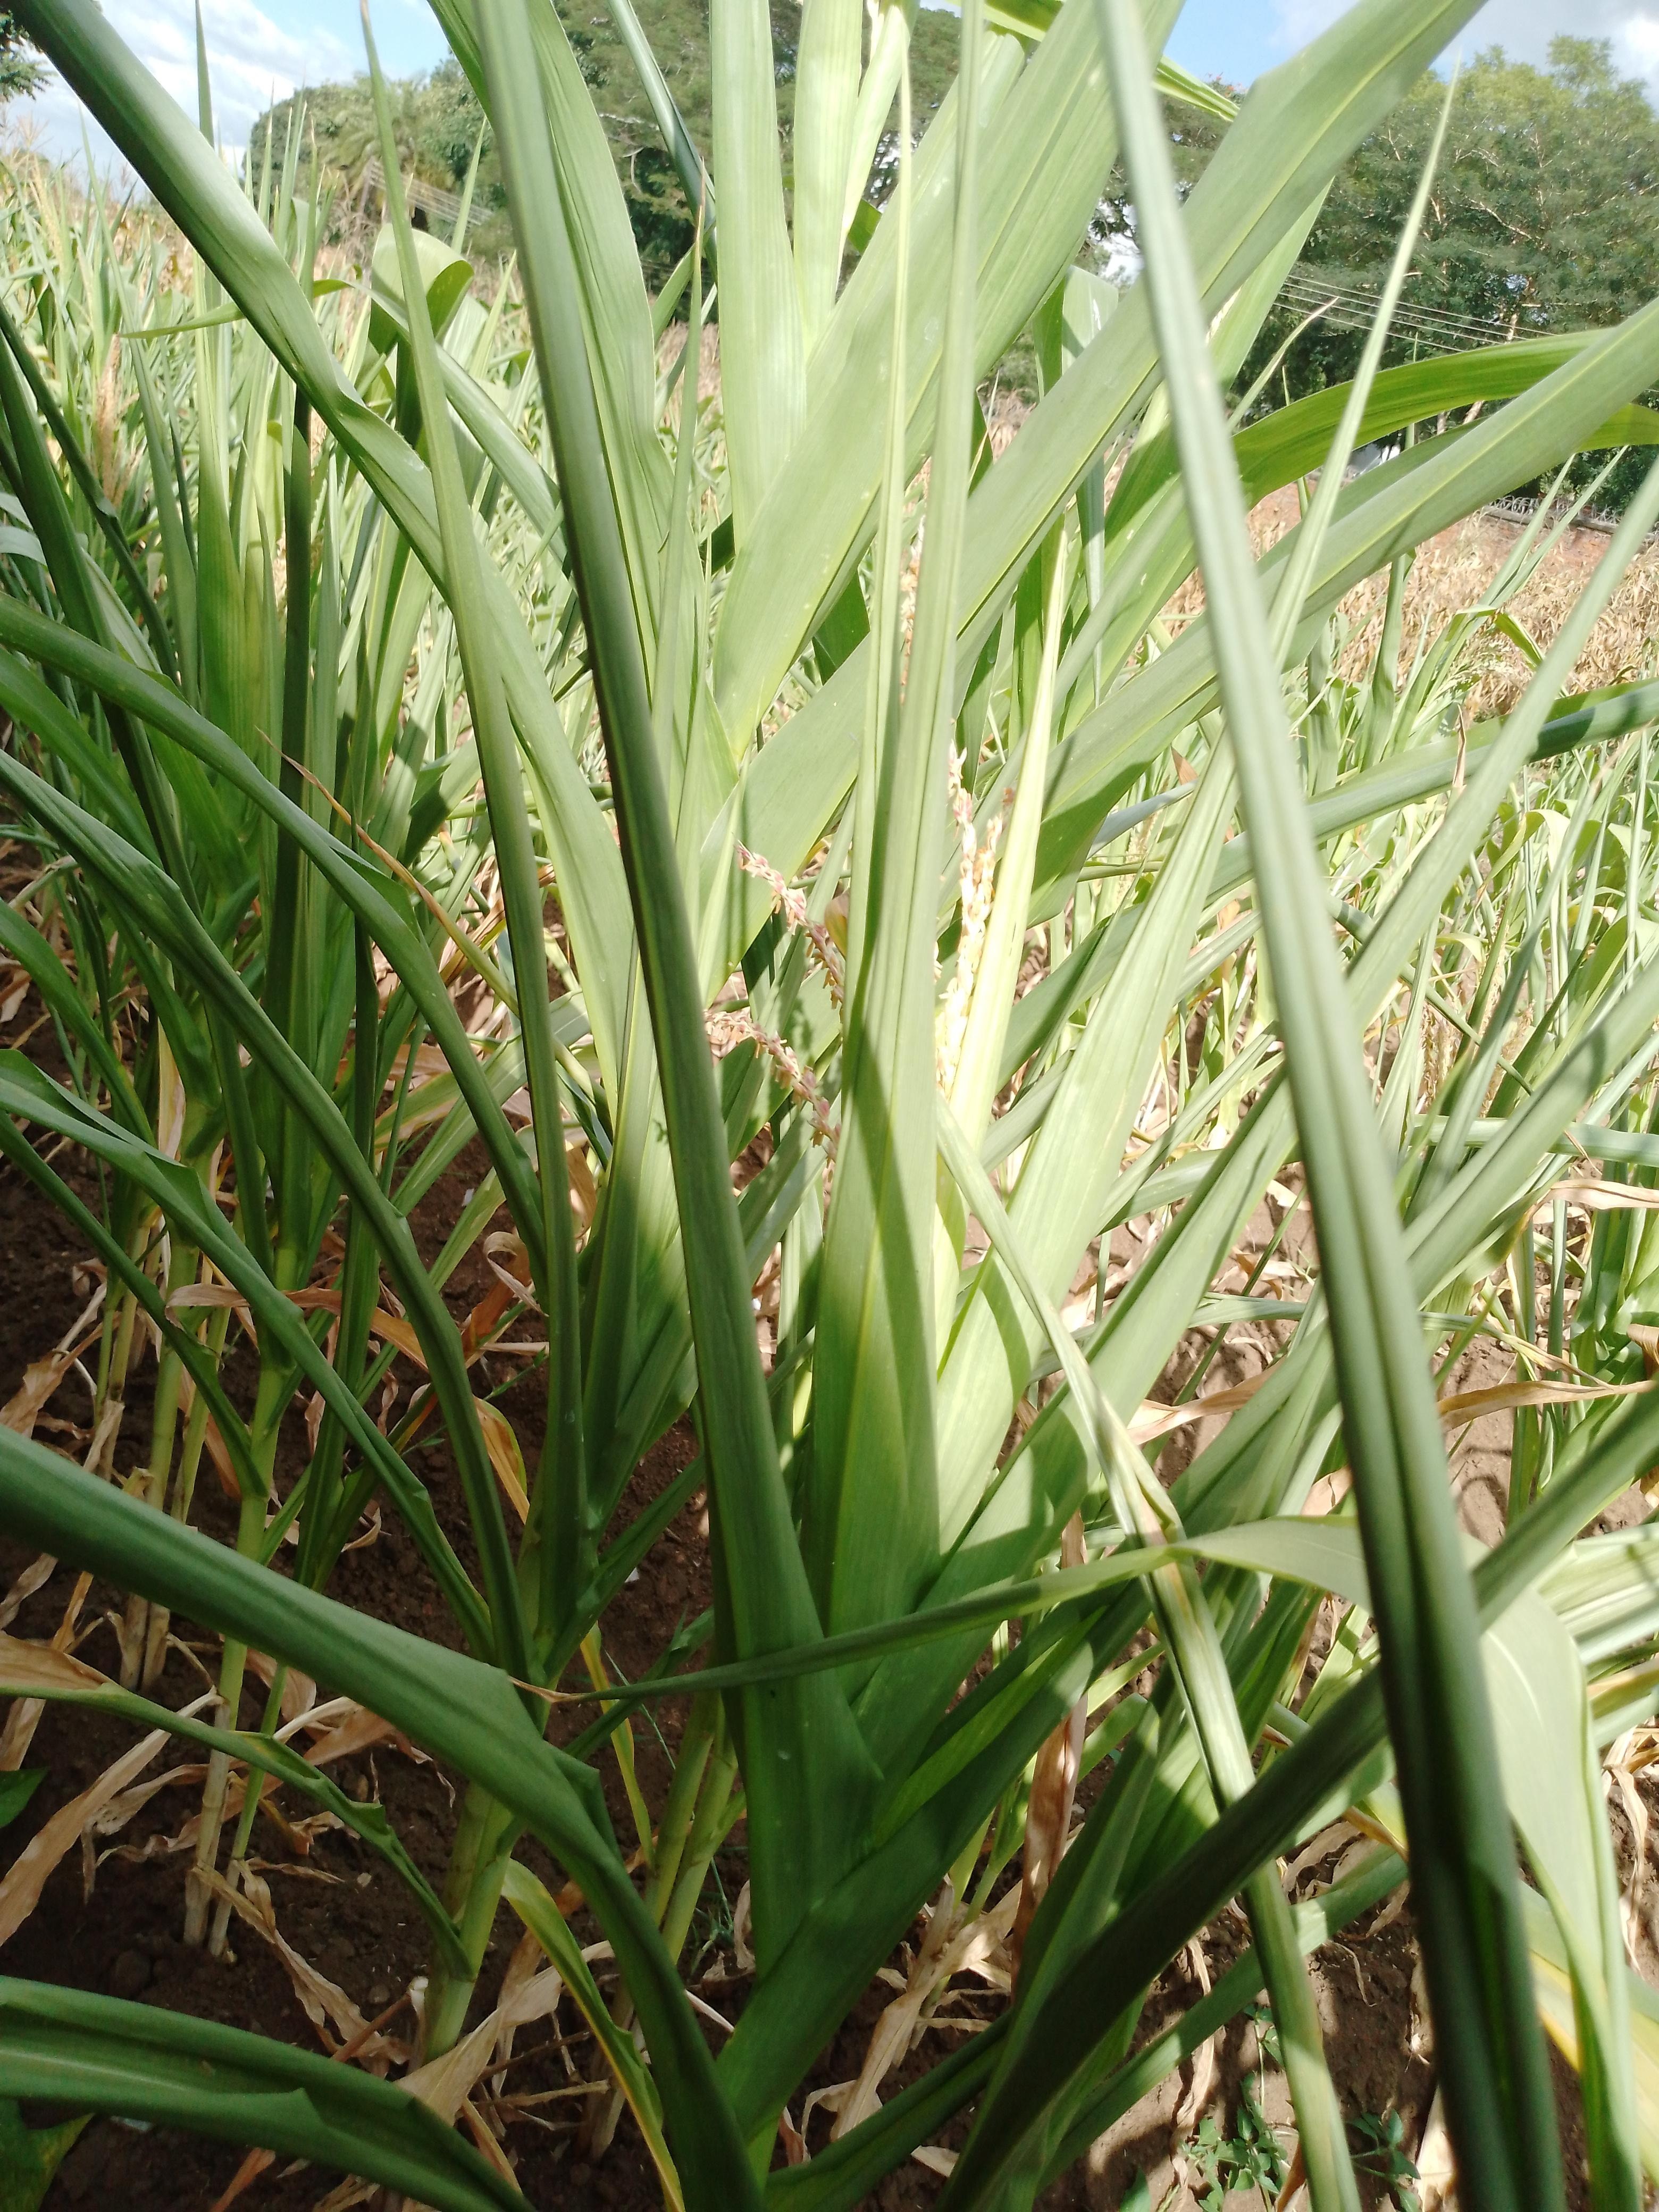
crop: maize
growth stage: filling grain
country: Malawi
